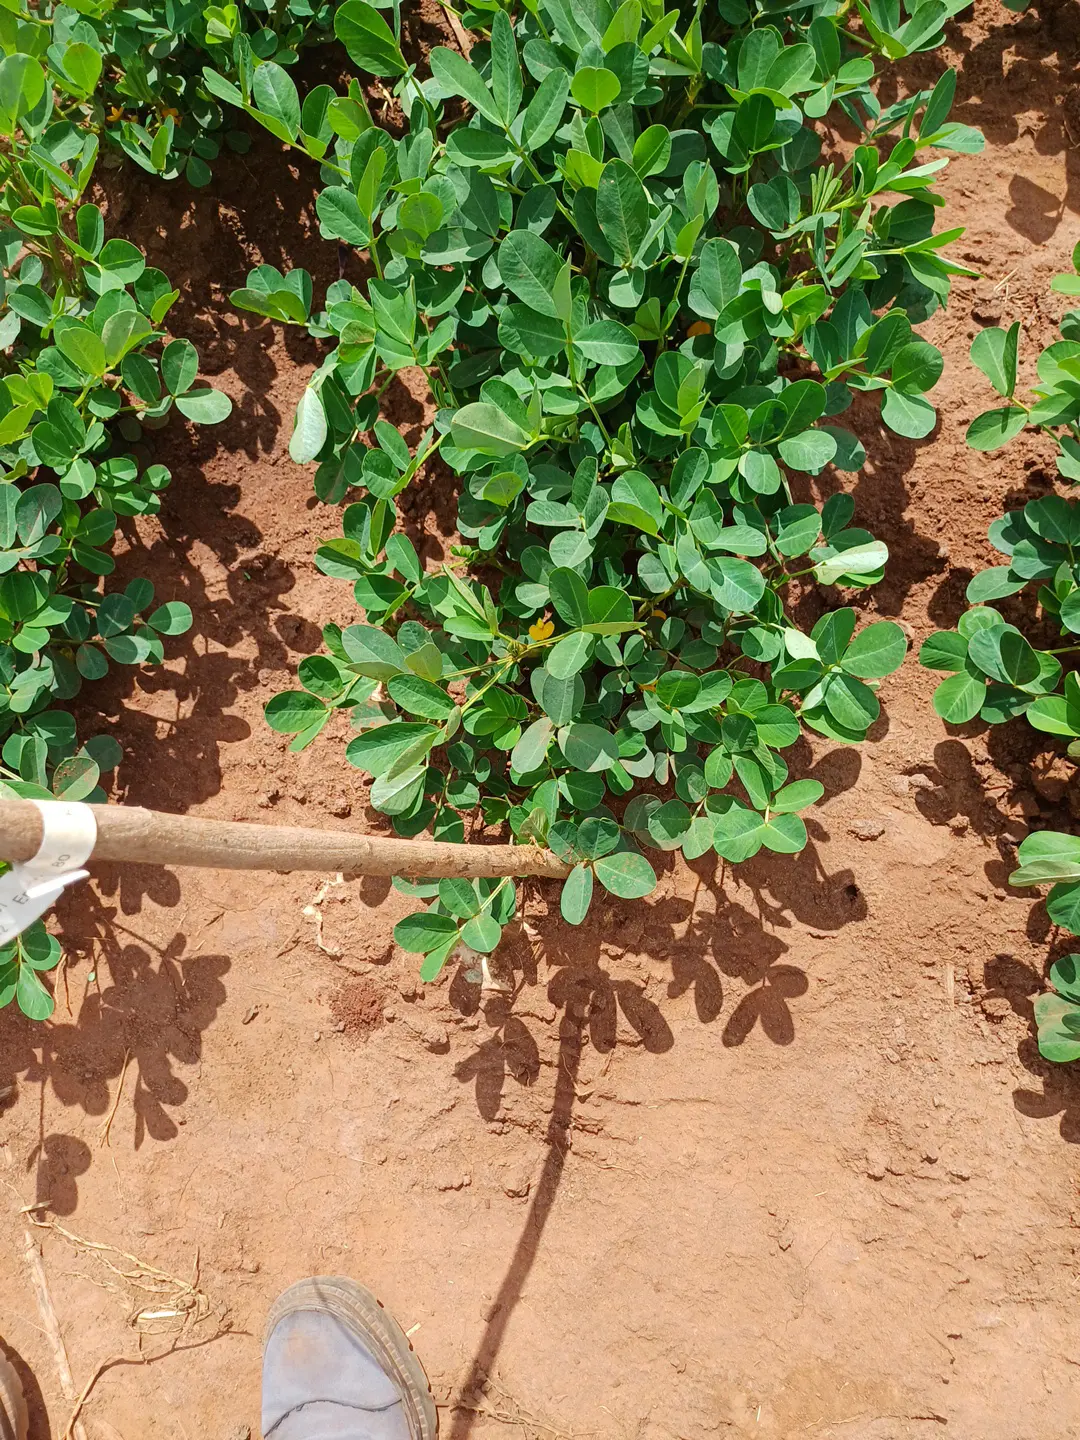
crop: groundnut
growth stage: flowering
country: Kenya
